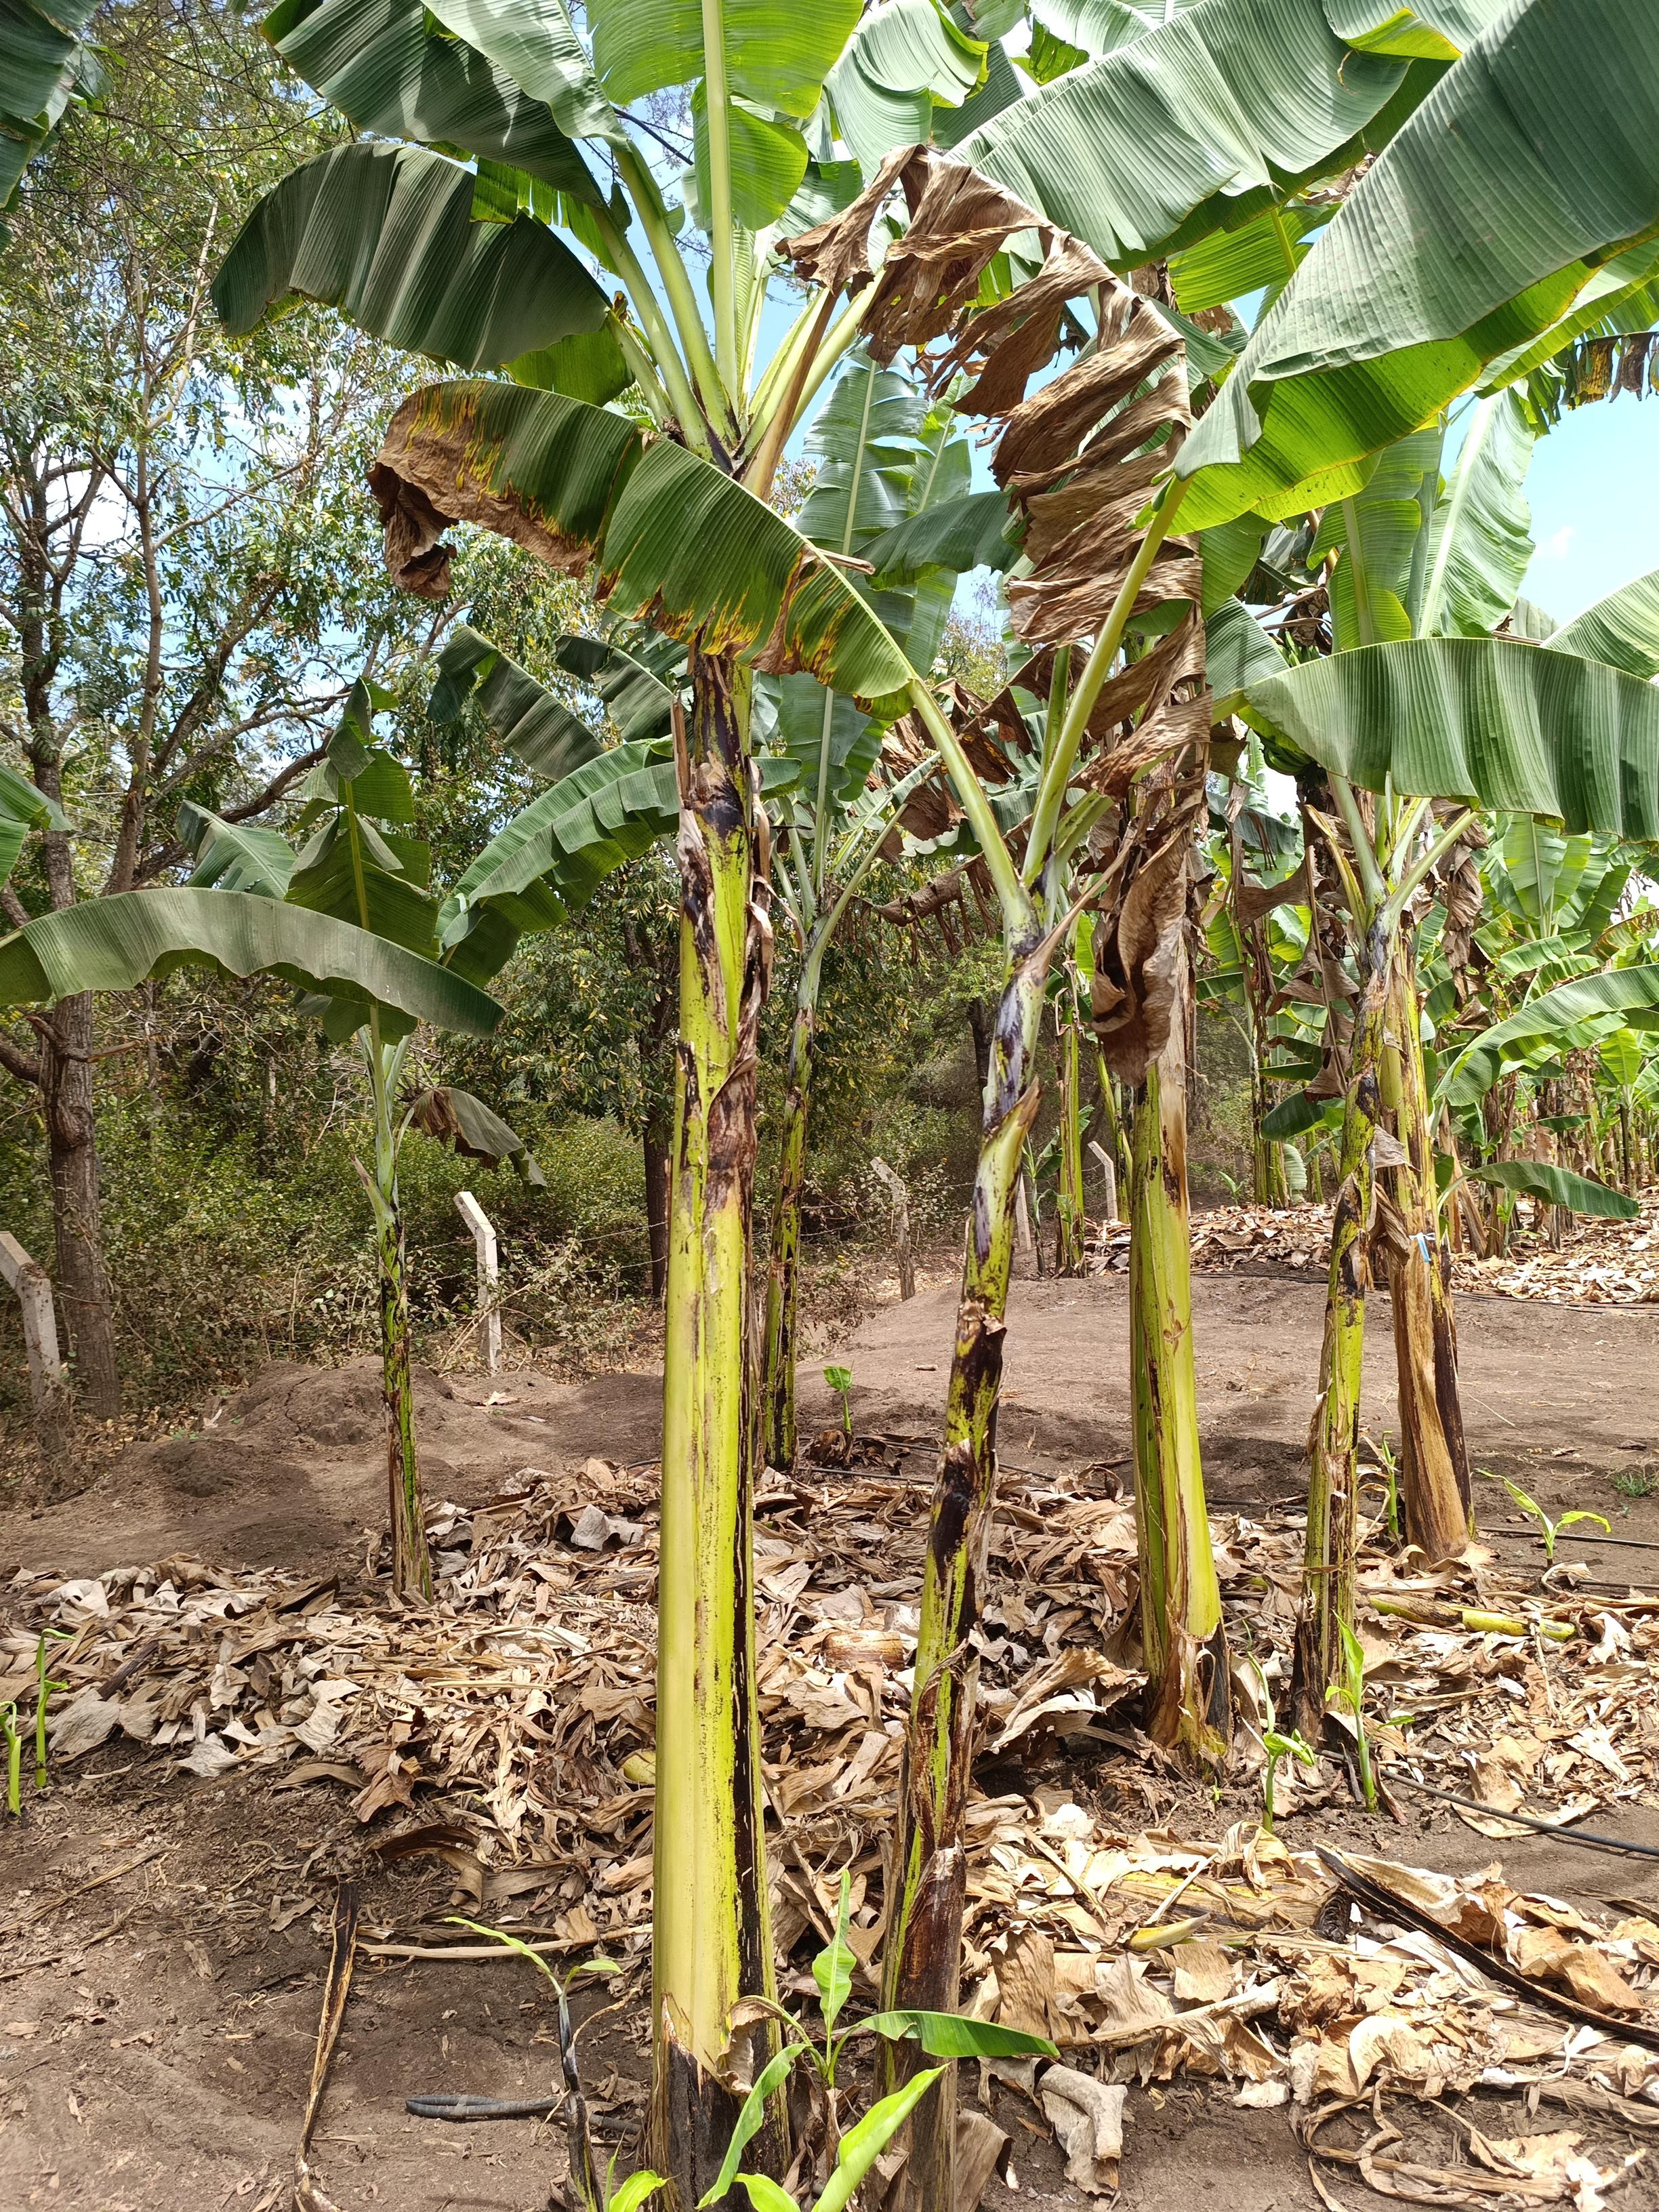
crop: banana
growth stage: vegetative
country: Tanzania
